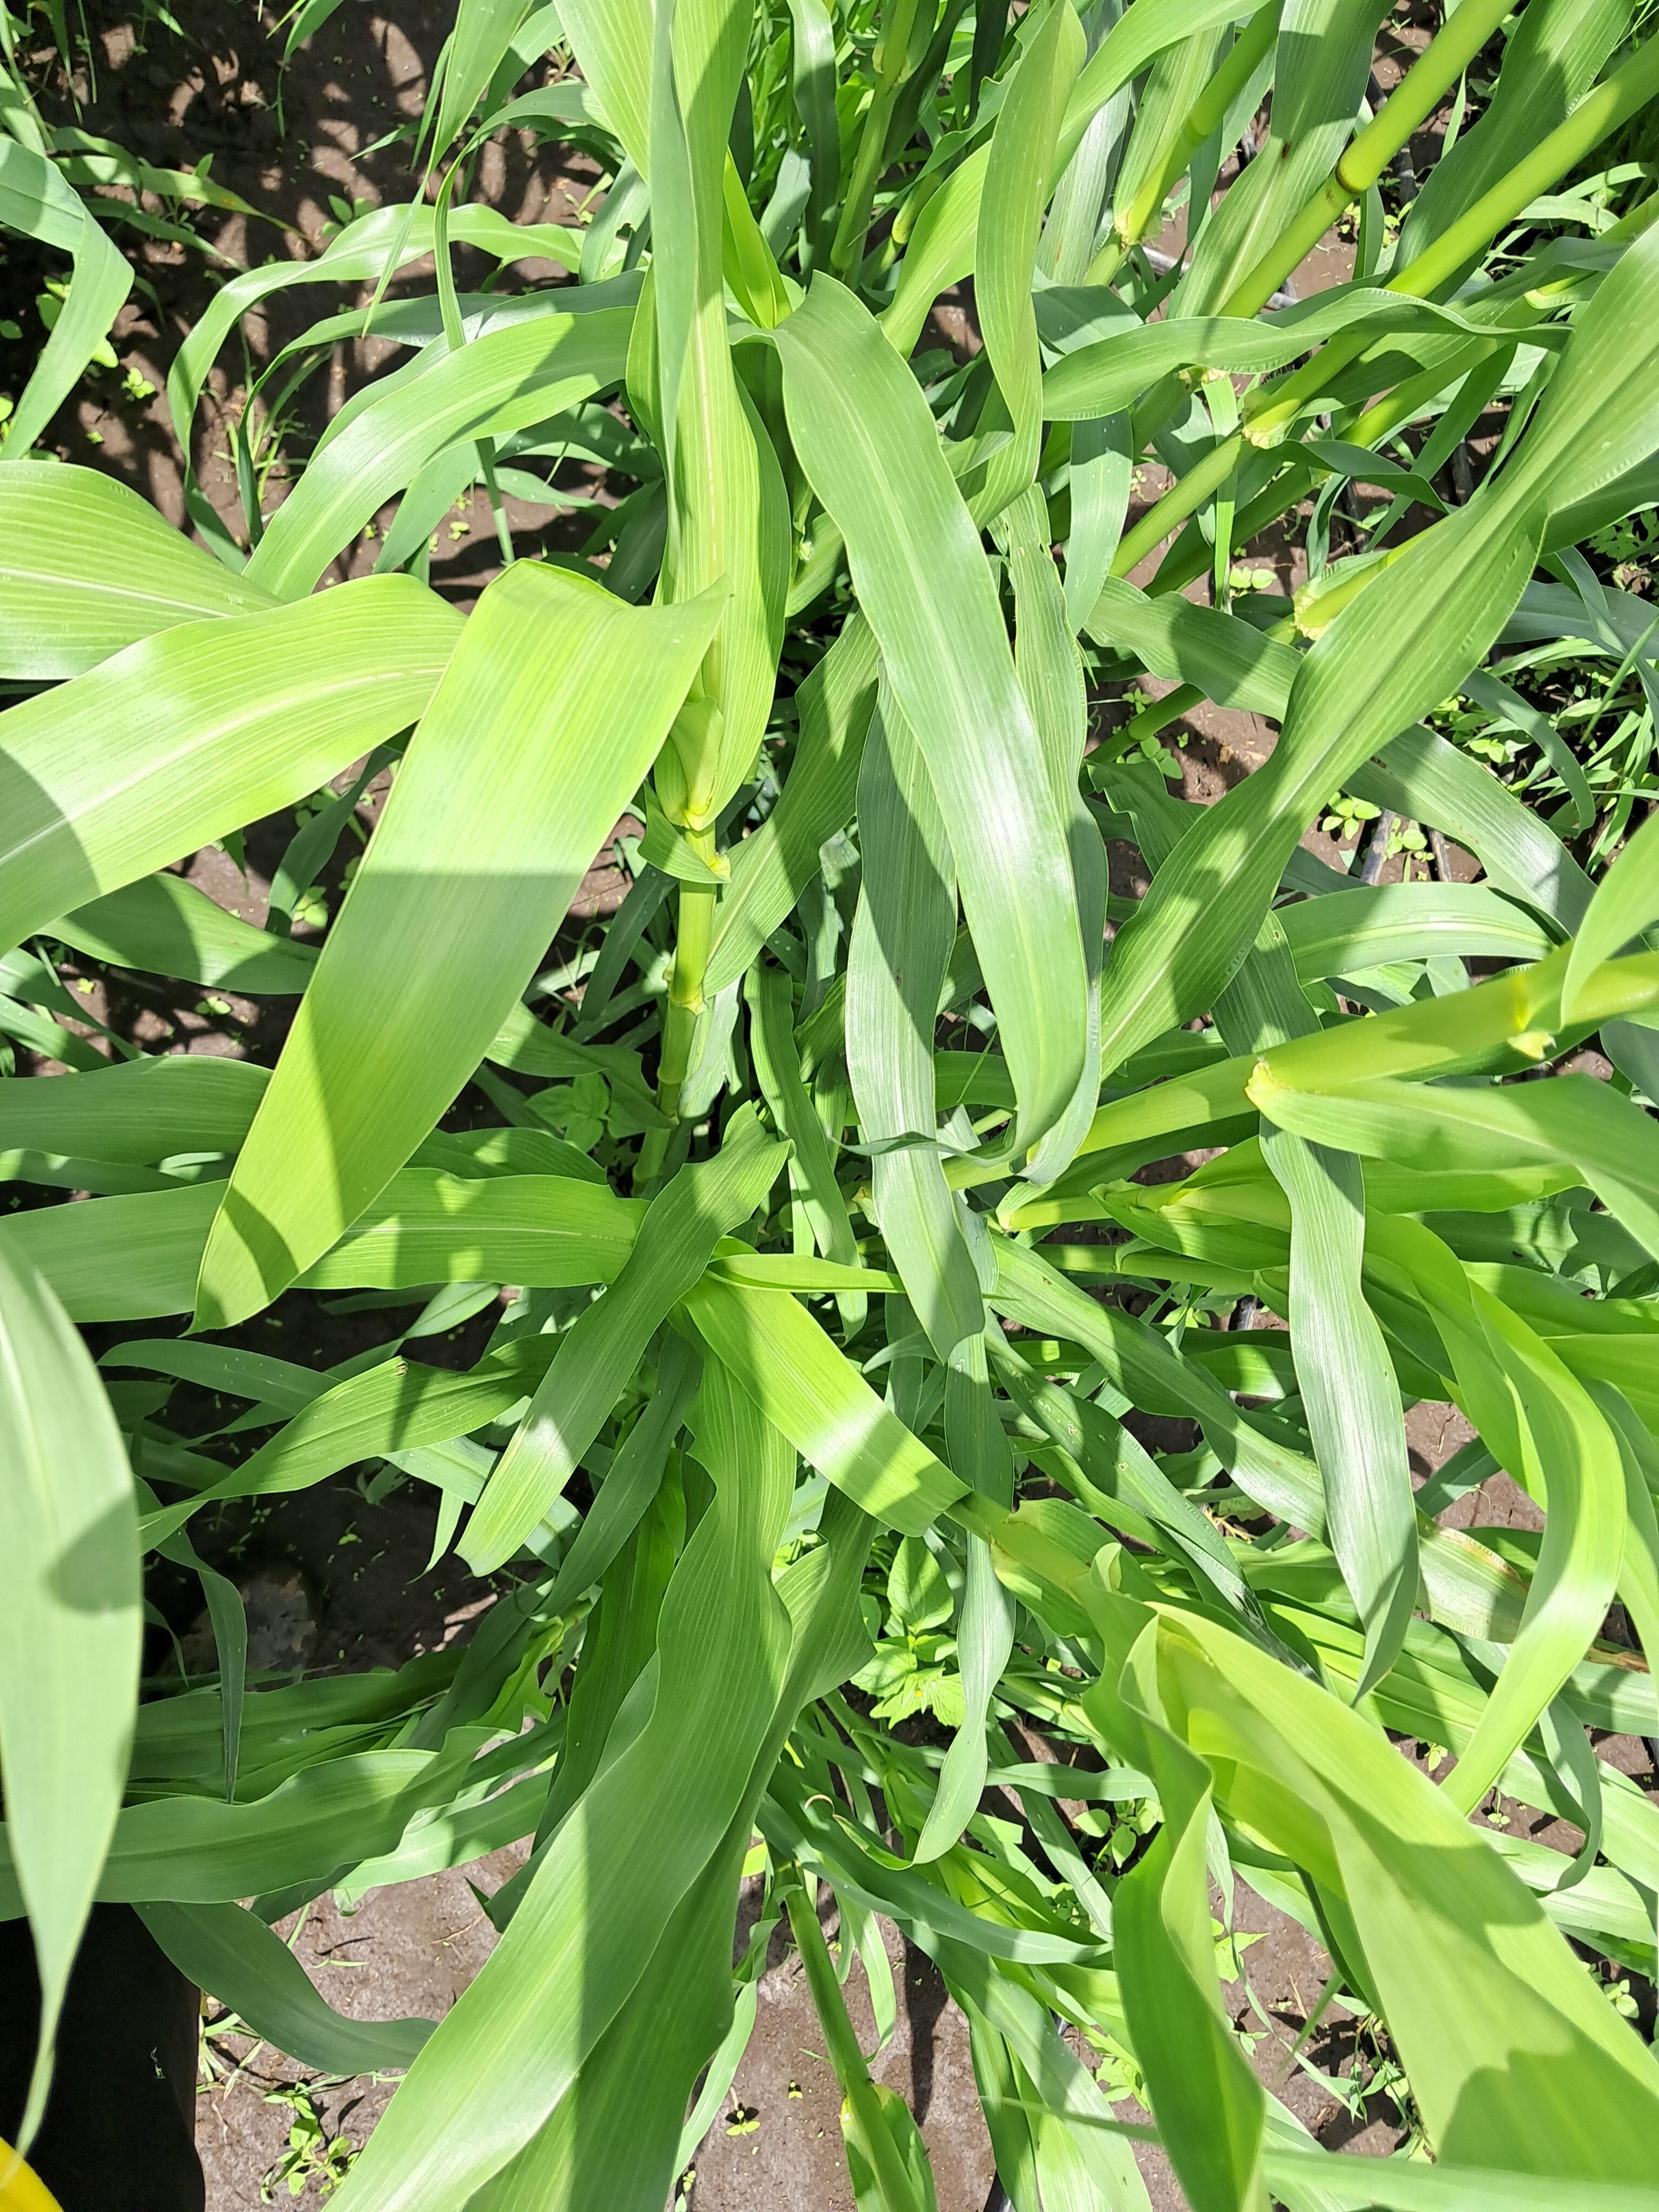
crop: pearl millet
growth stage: heading tuber
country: Tanzania
